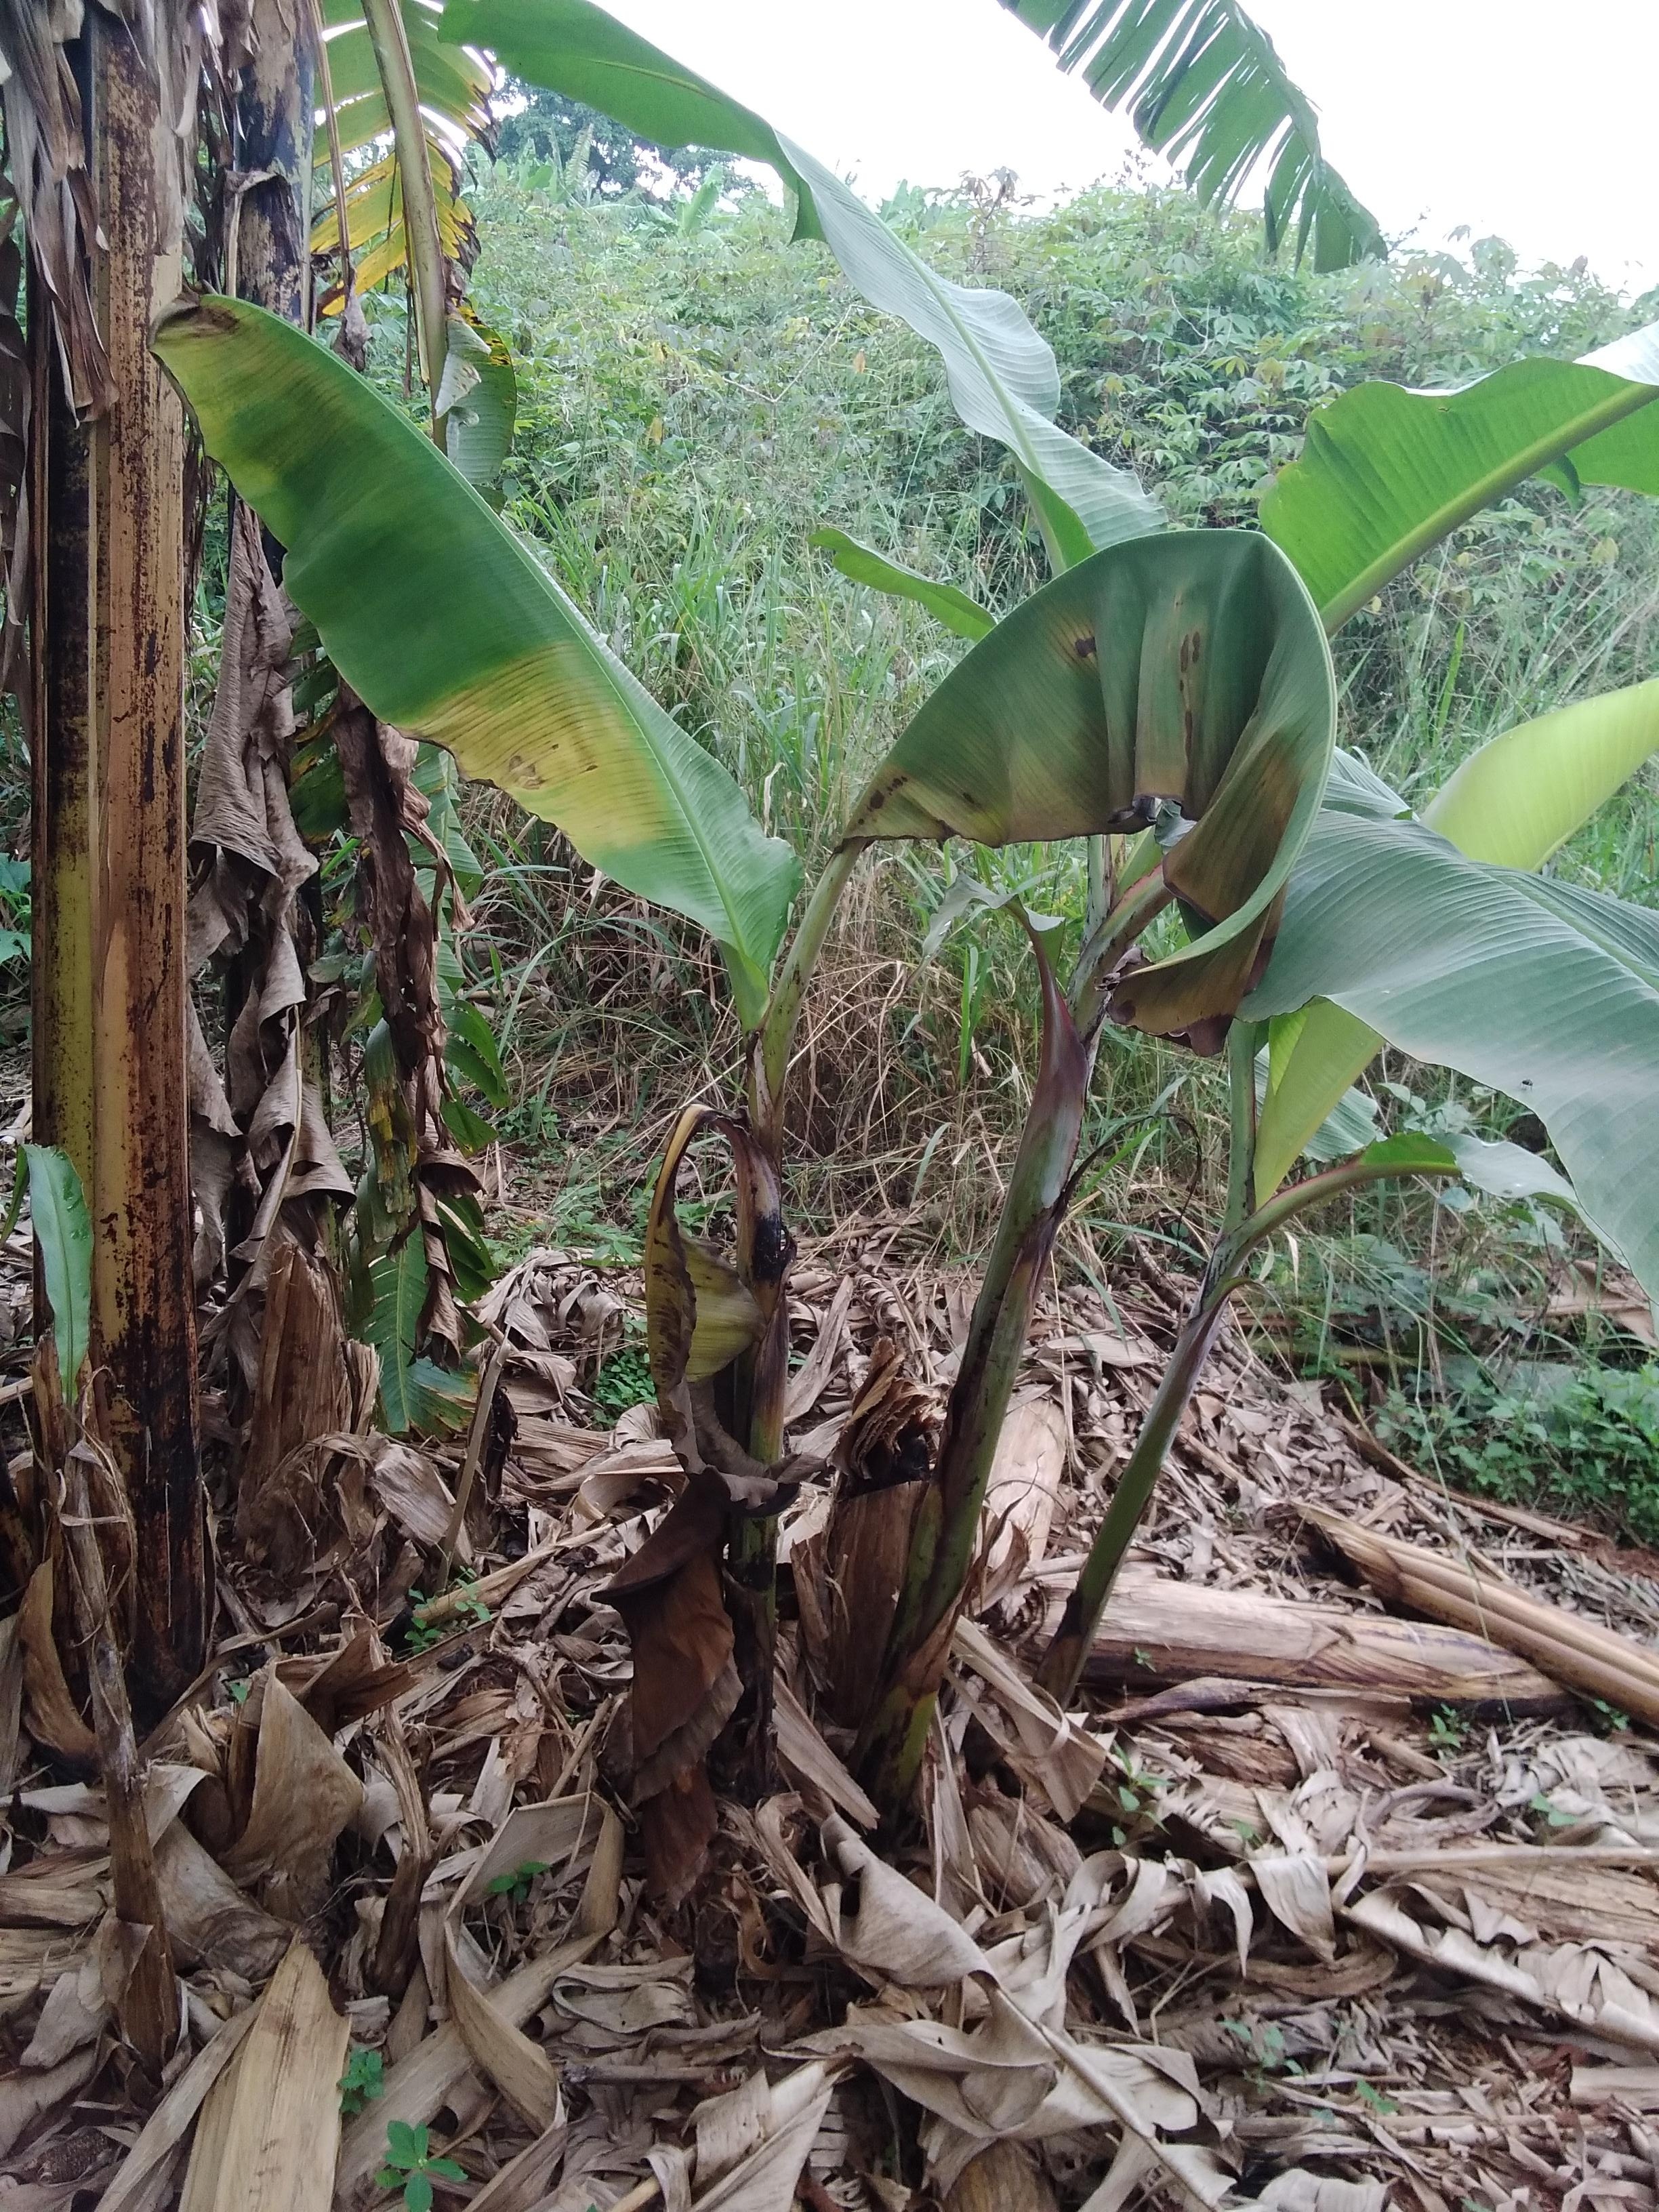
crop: banana
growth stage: vegetative
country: Uganda
